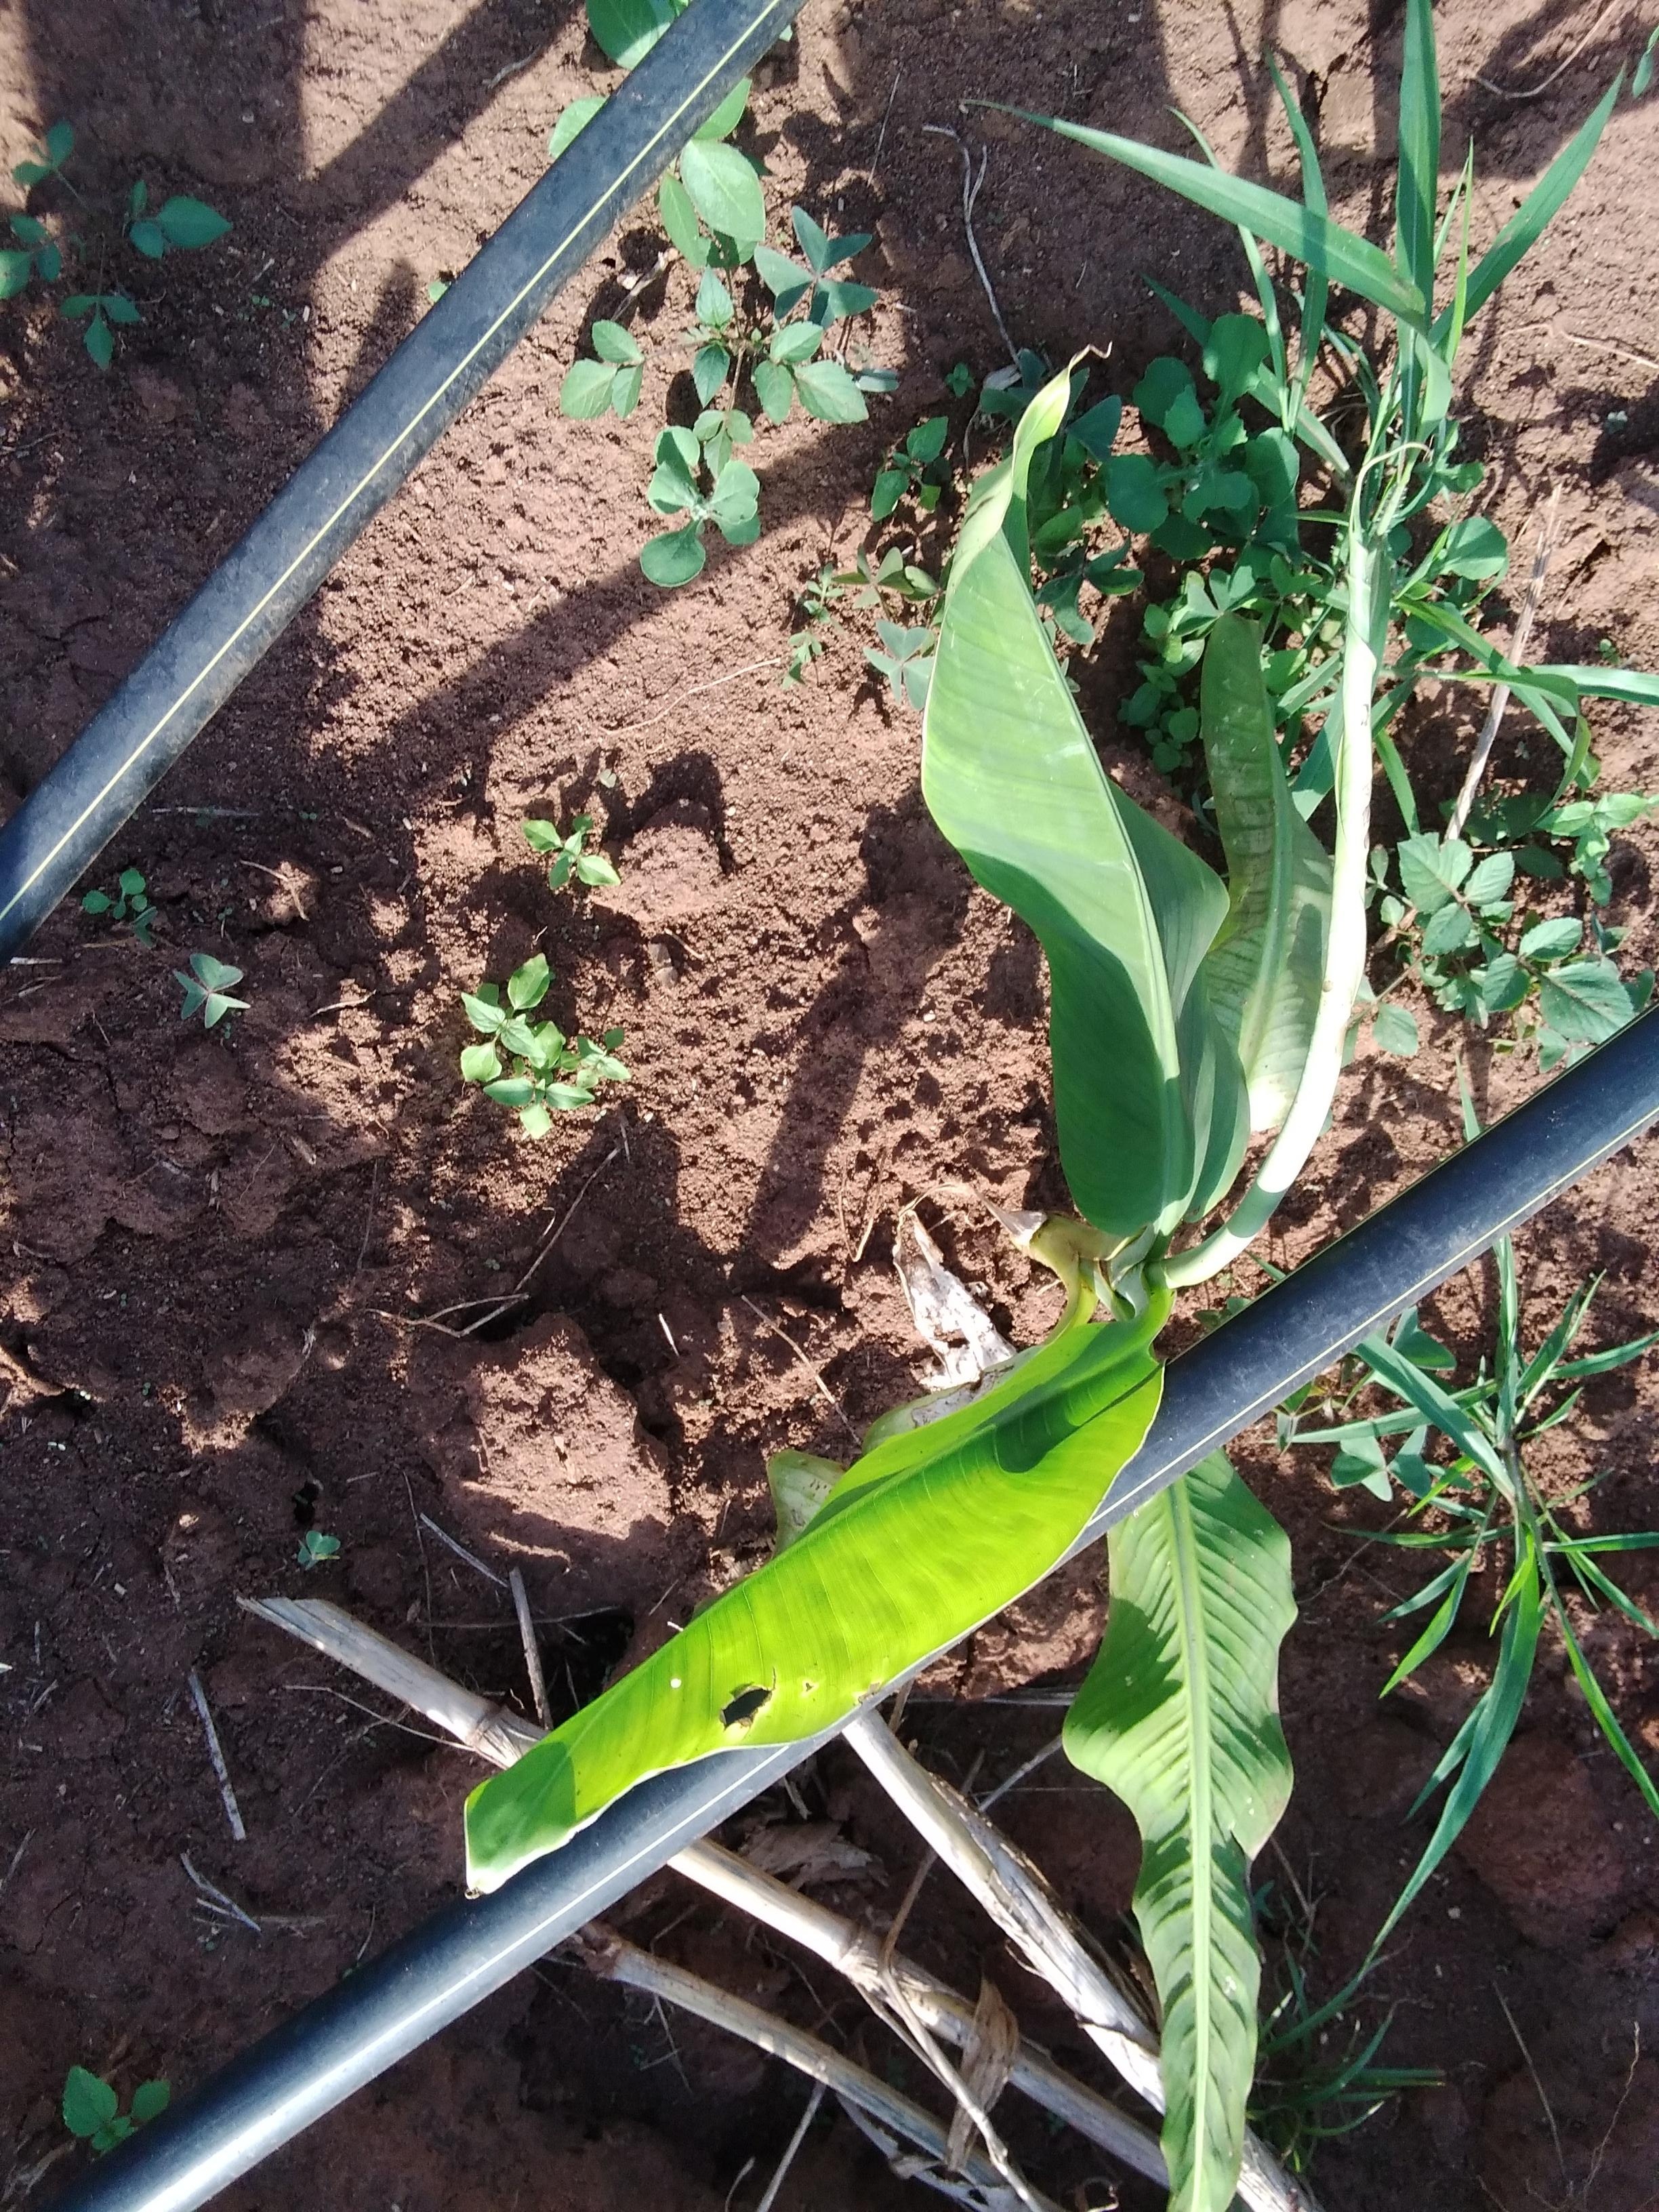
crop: banana
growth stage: vegetative
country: Tanzania
